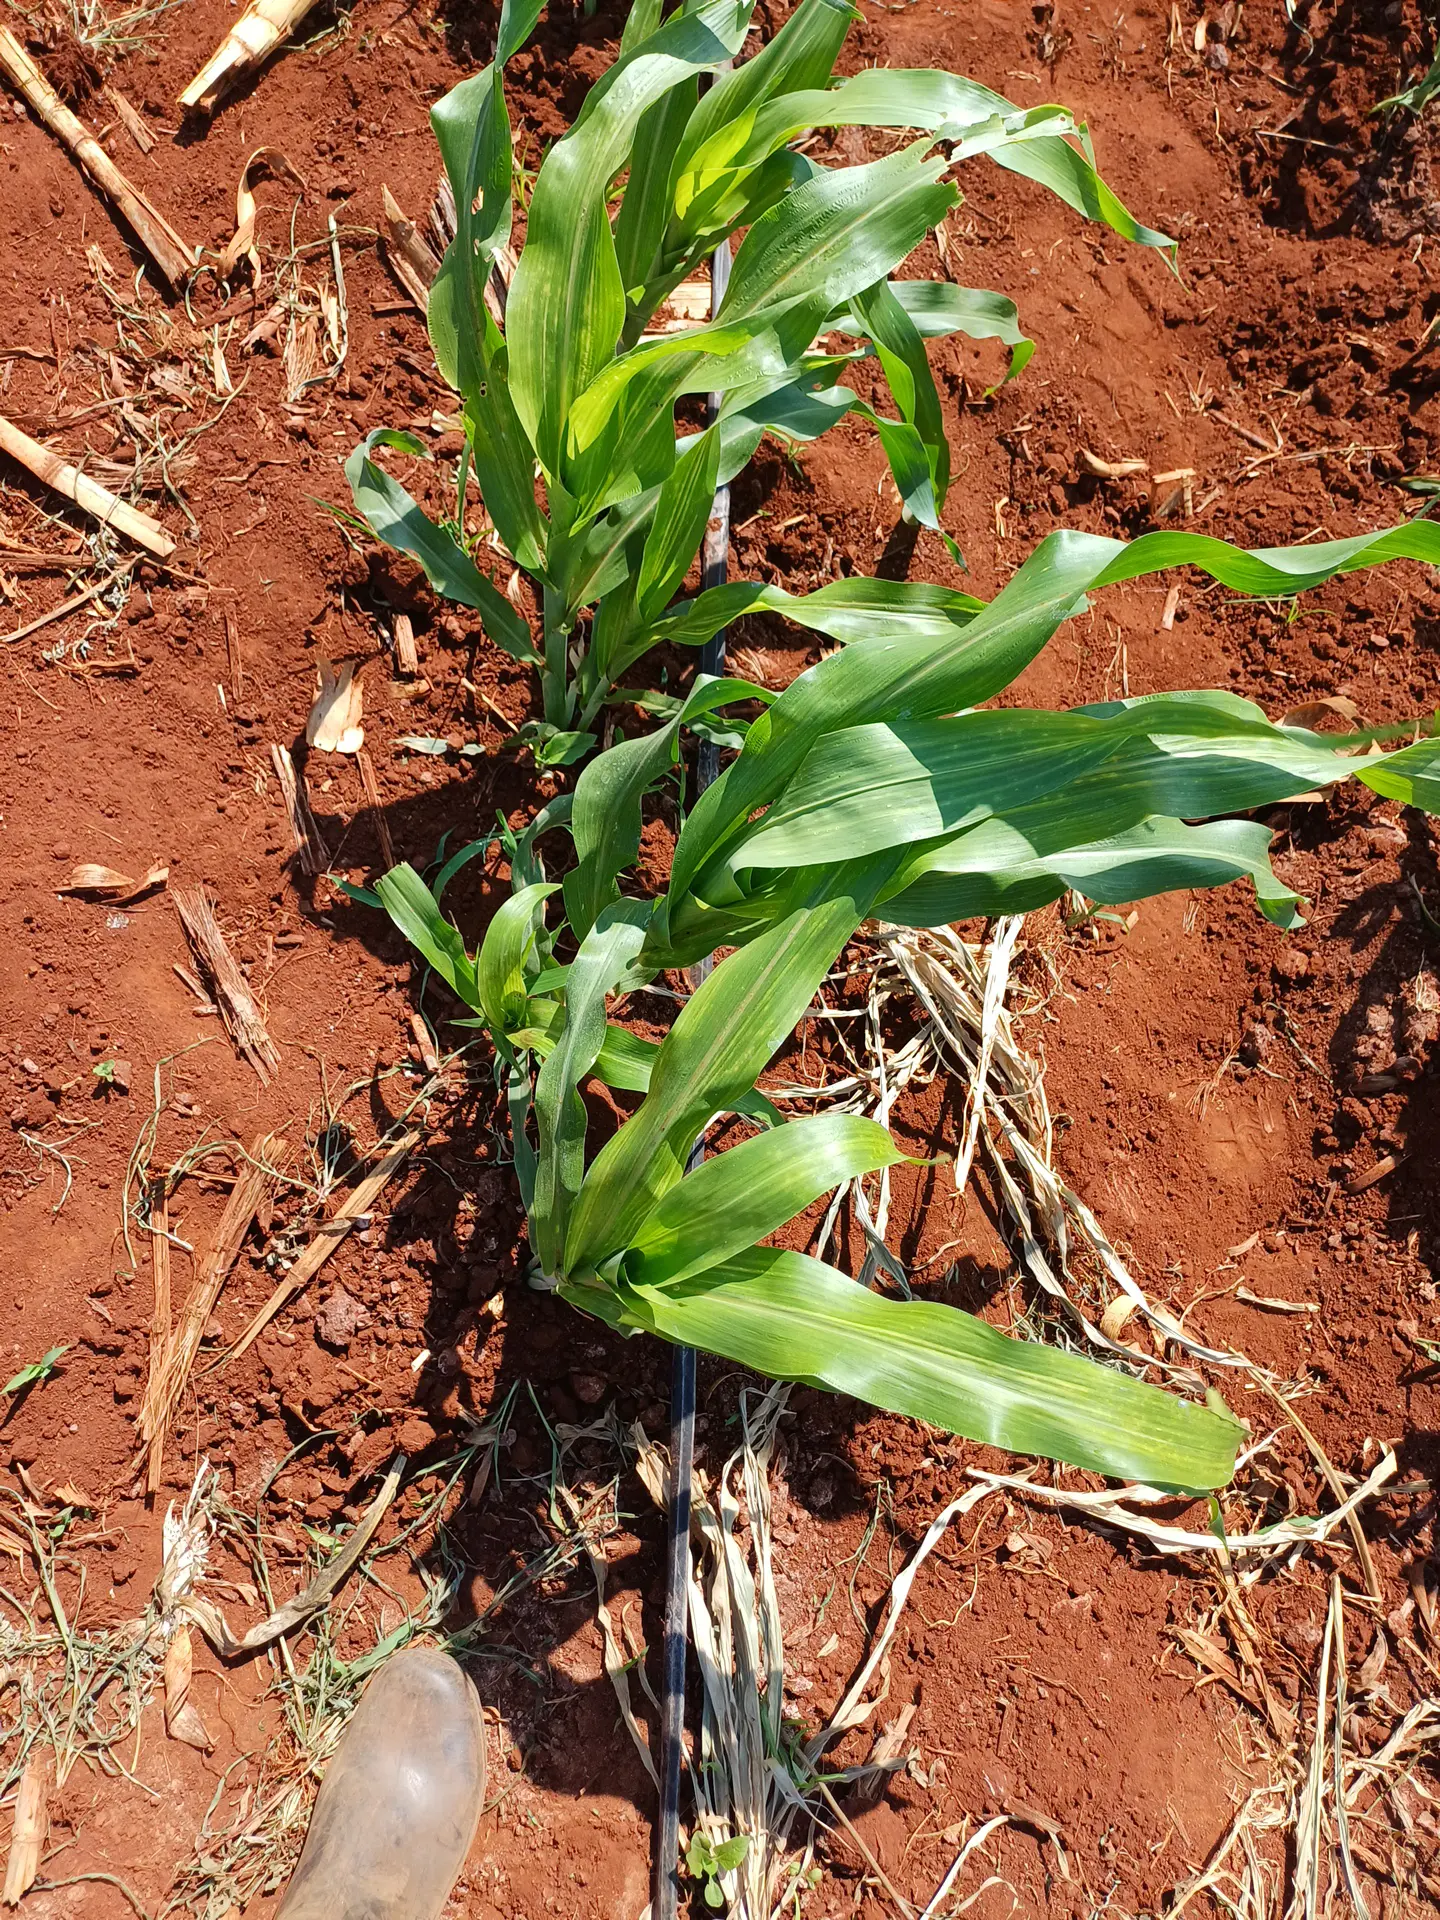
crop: sorghum
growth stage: vegetative
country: Kenya
